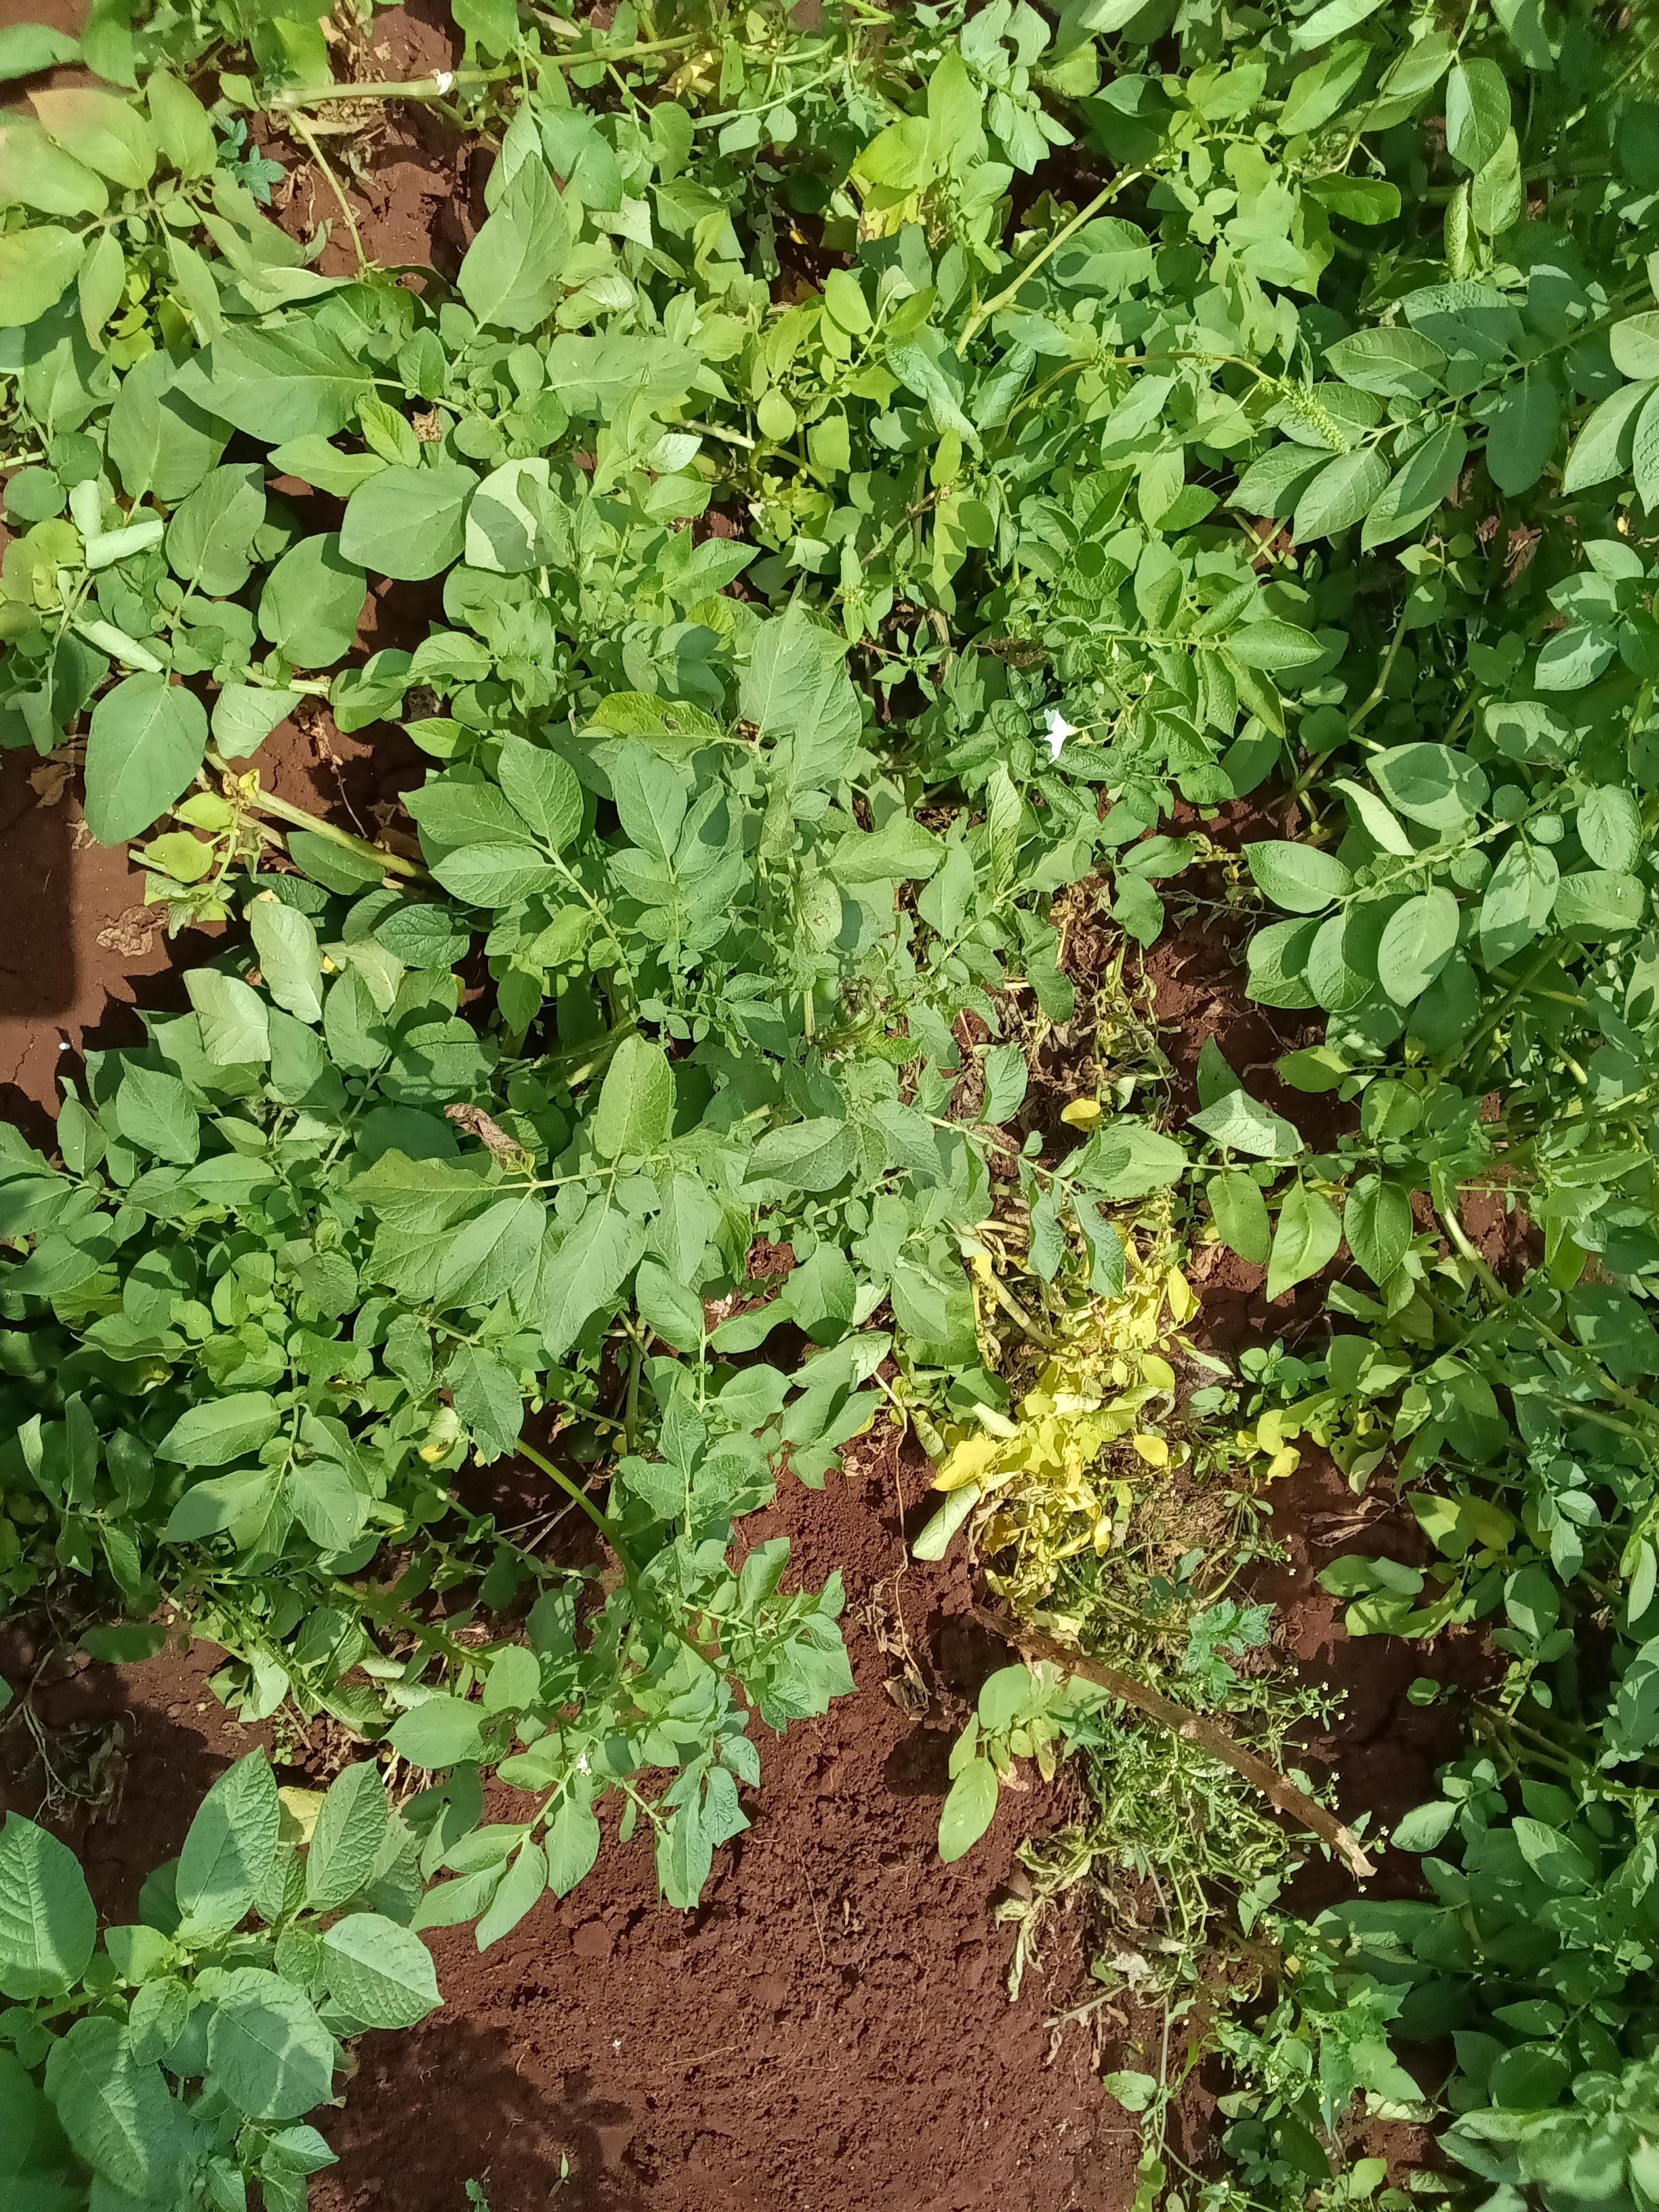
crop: potato
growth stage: maturity
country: Kenya
